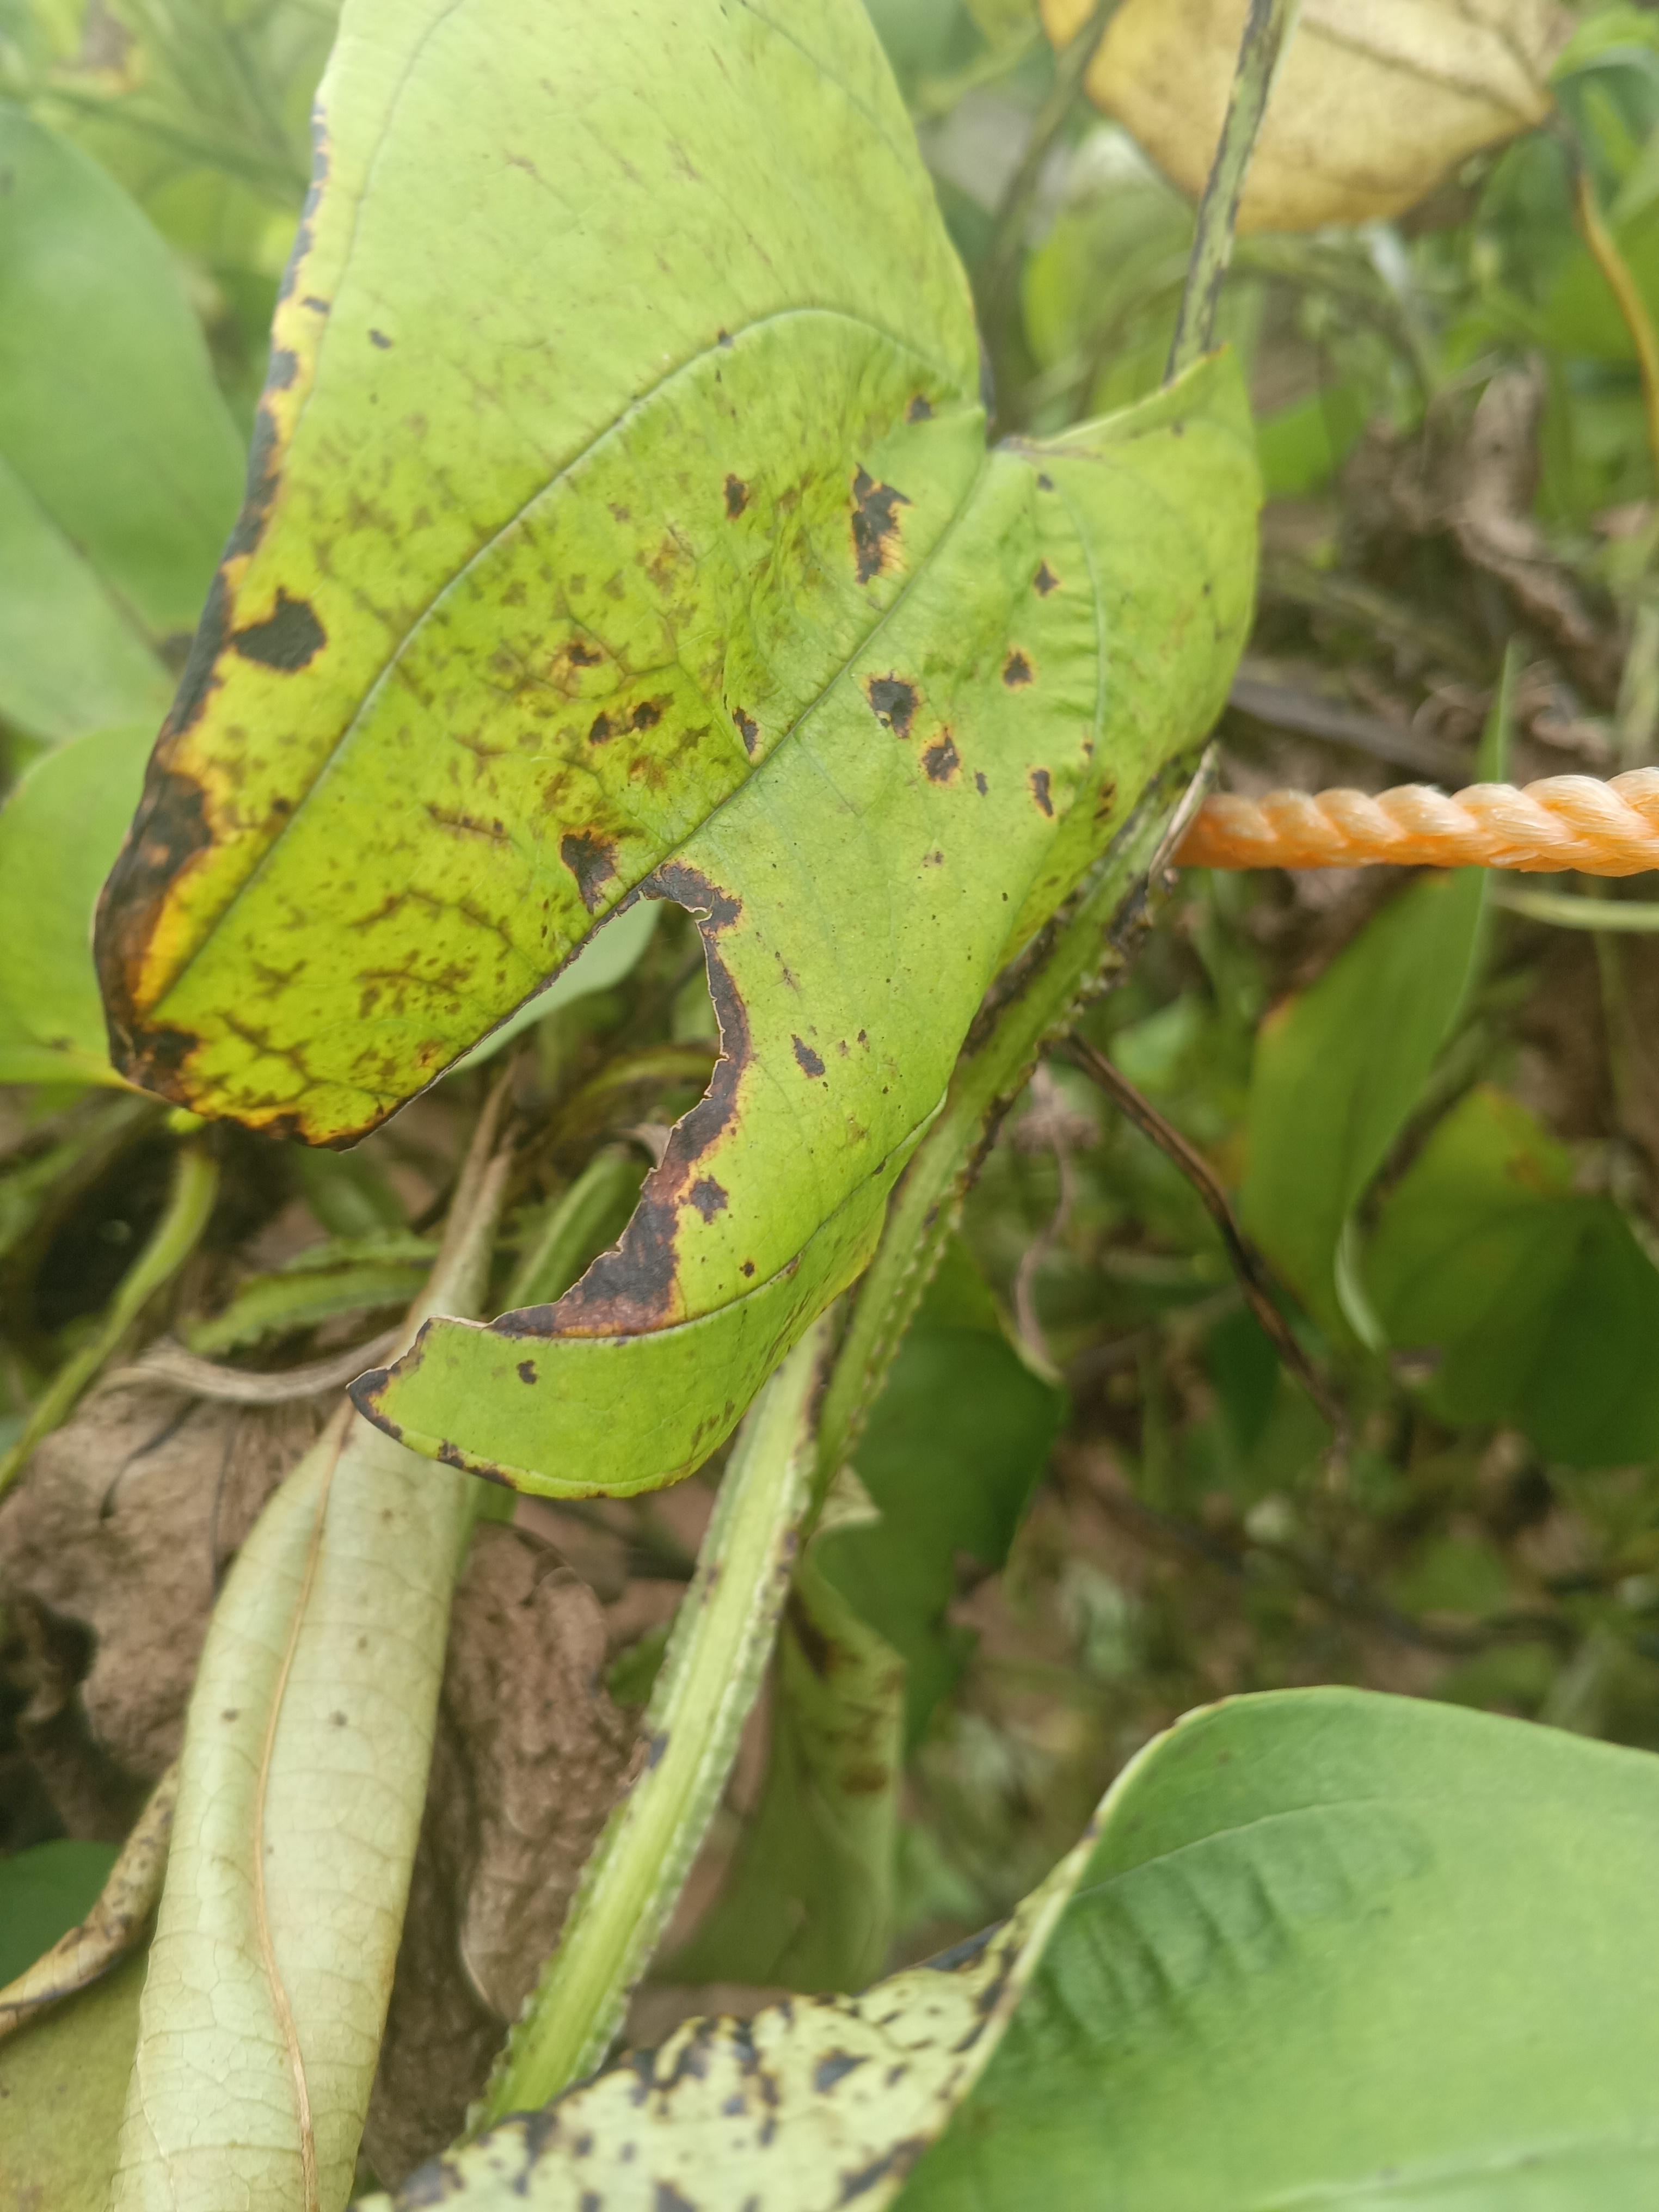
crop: yam
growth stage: vegetative
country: Nigeria
